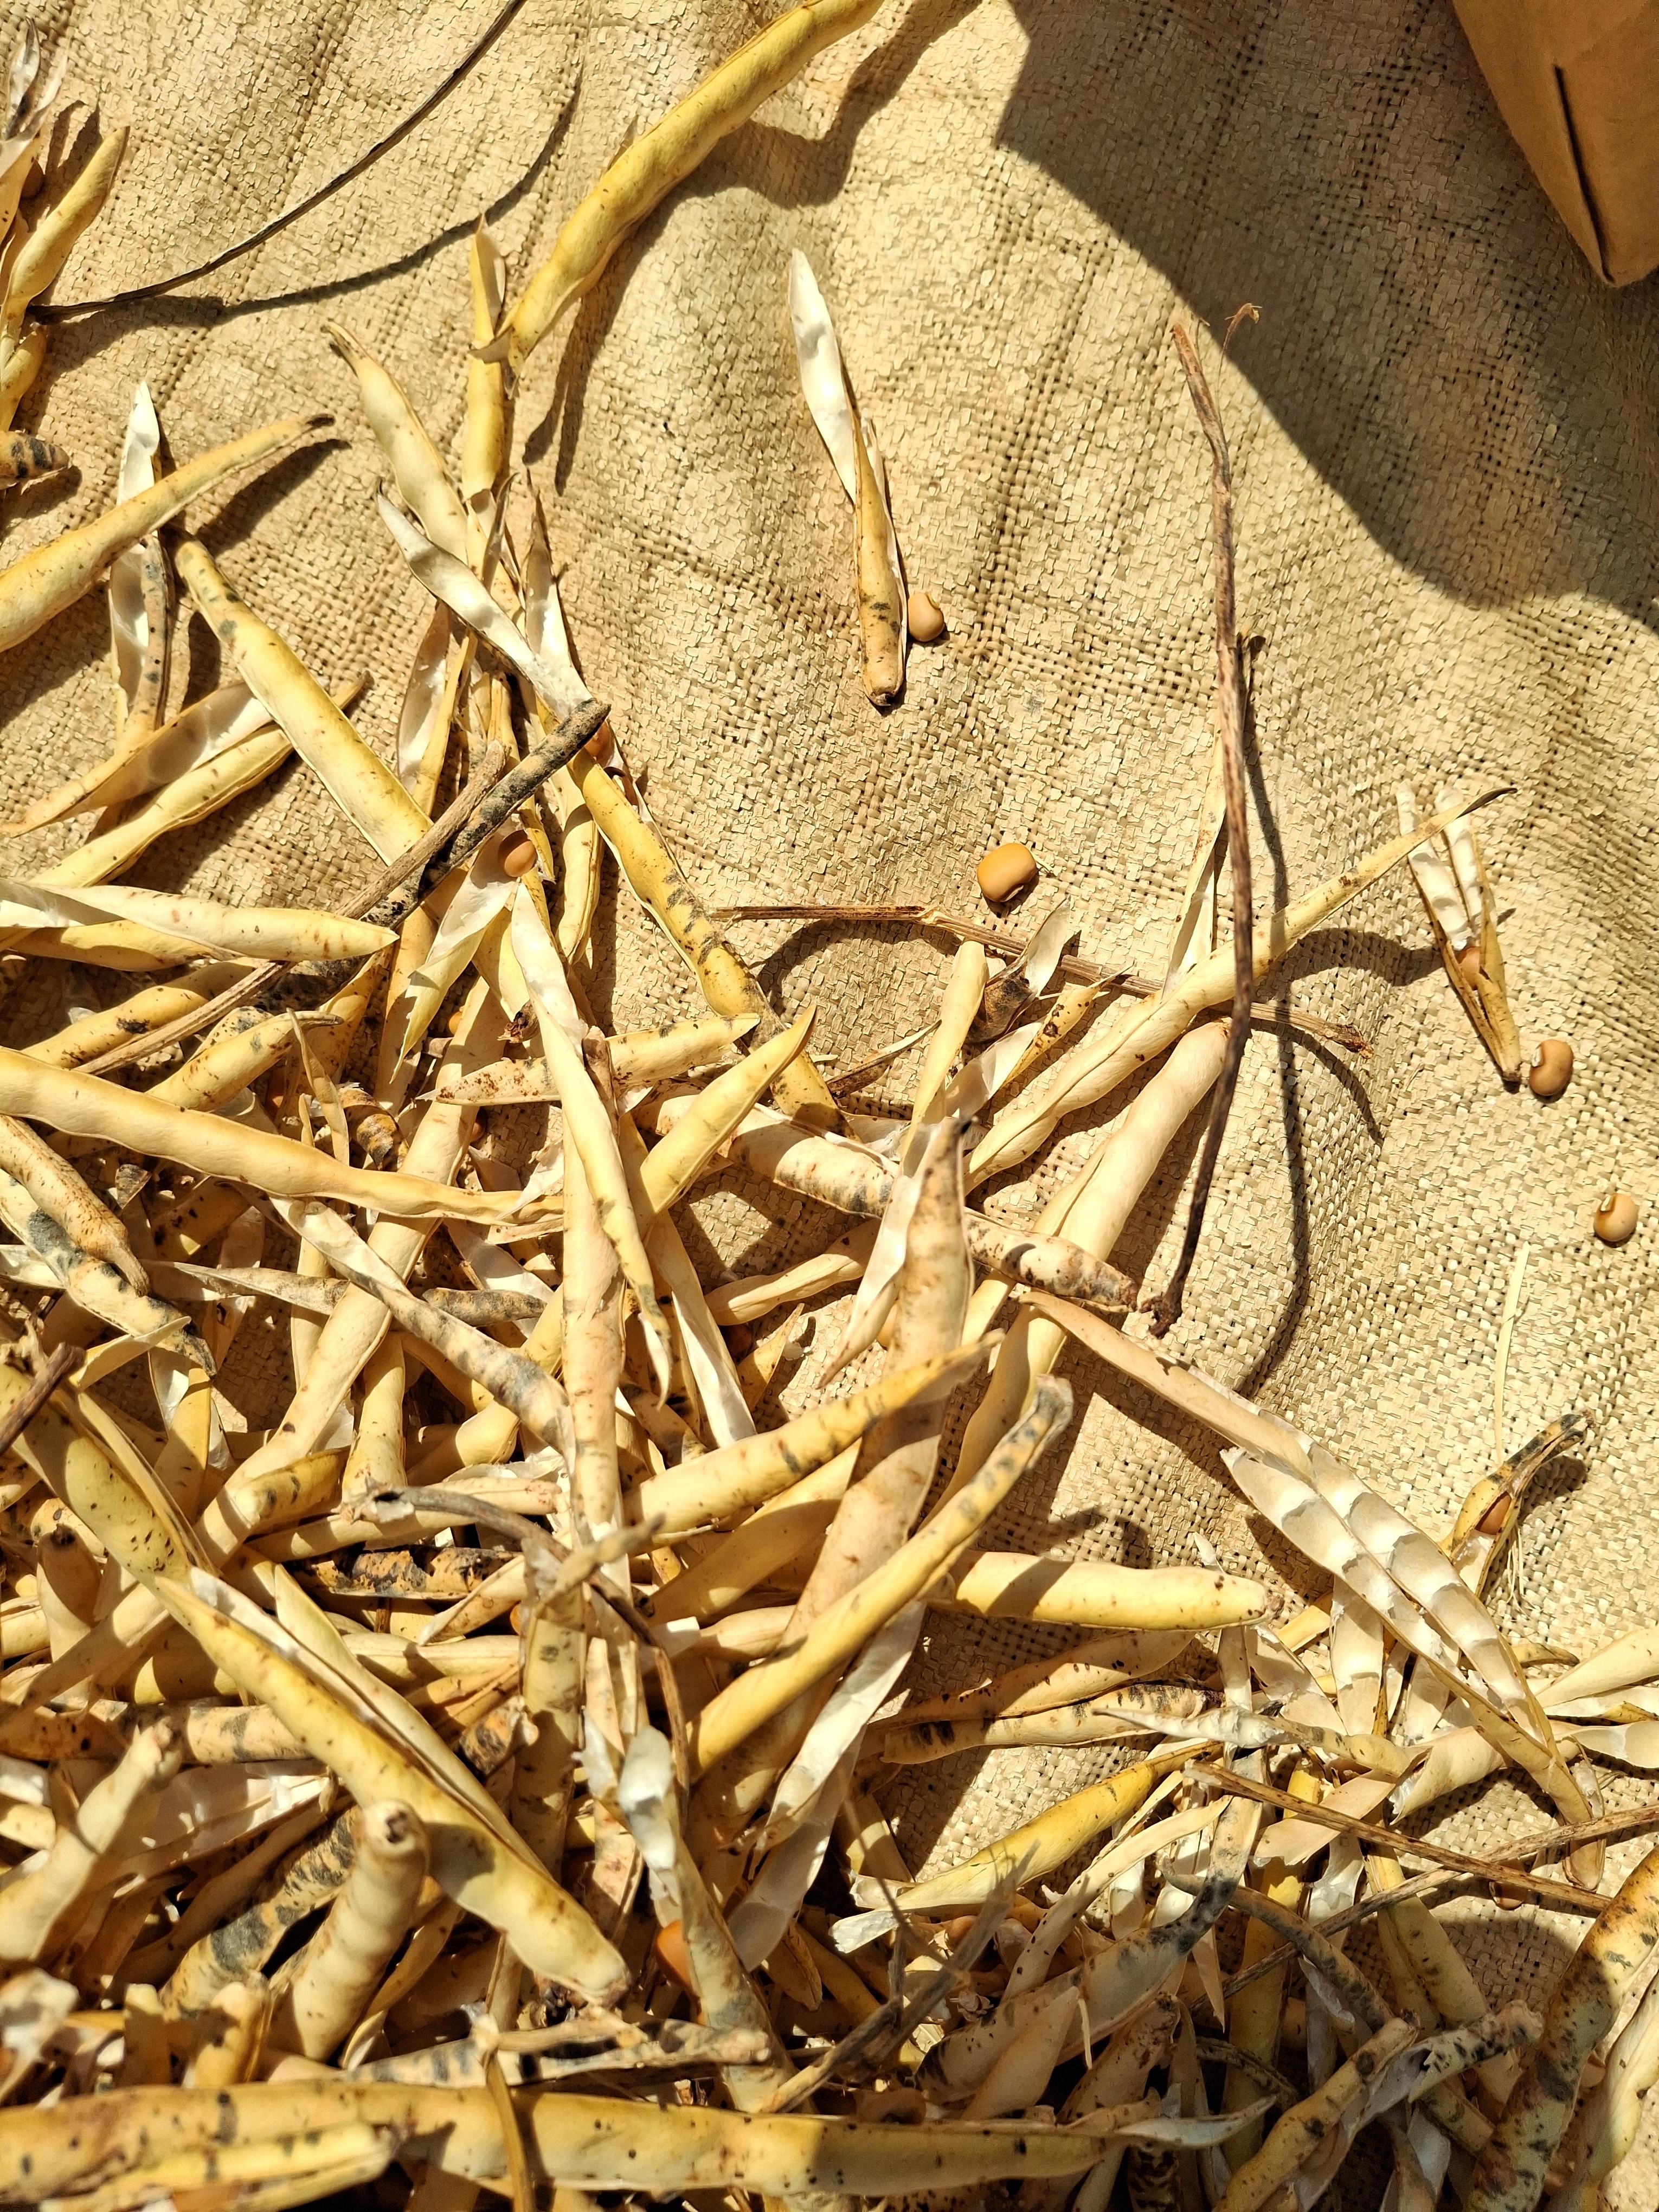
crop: cowpea
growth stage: harvest
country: Nigeria
